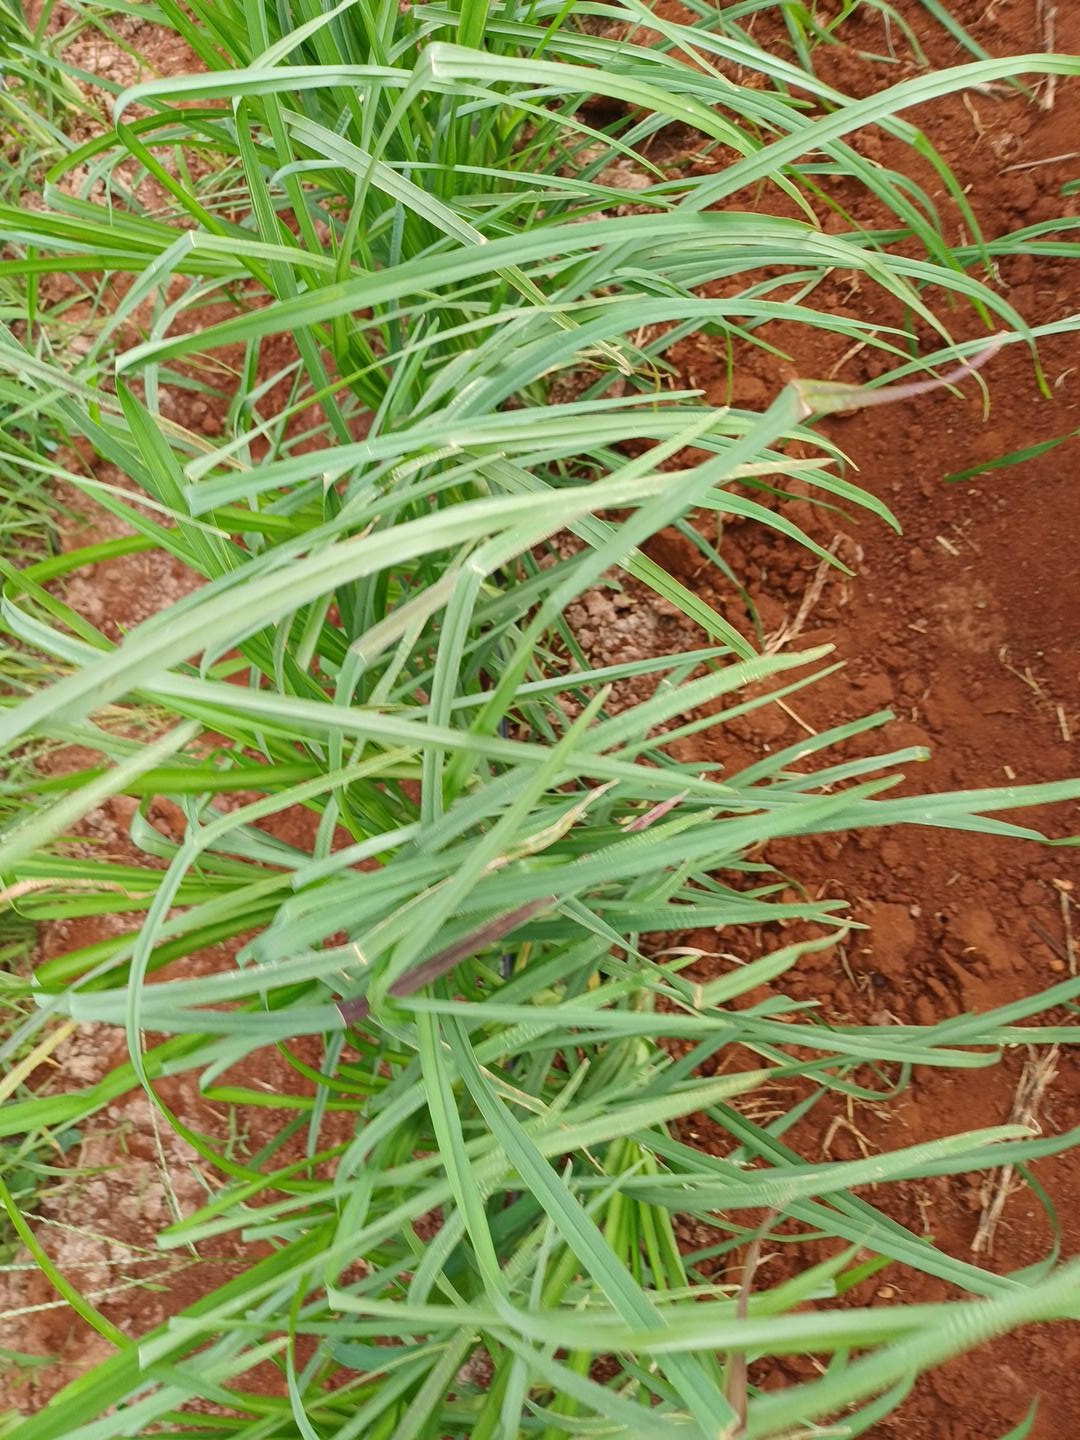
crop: finger millet
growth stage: vegetative
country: Kenya
